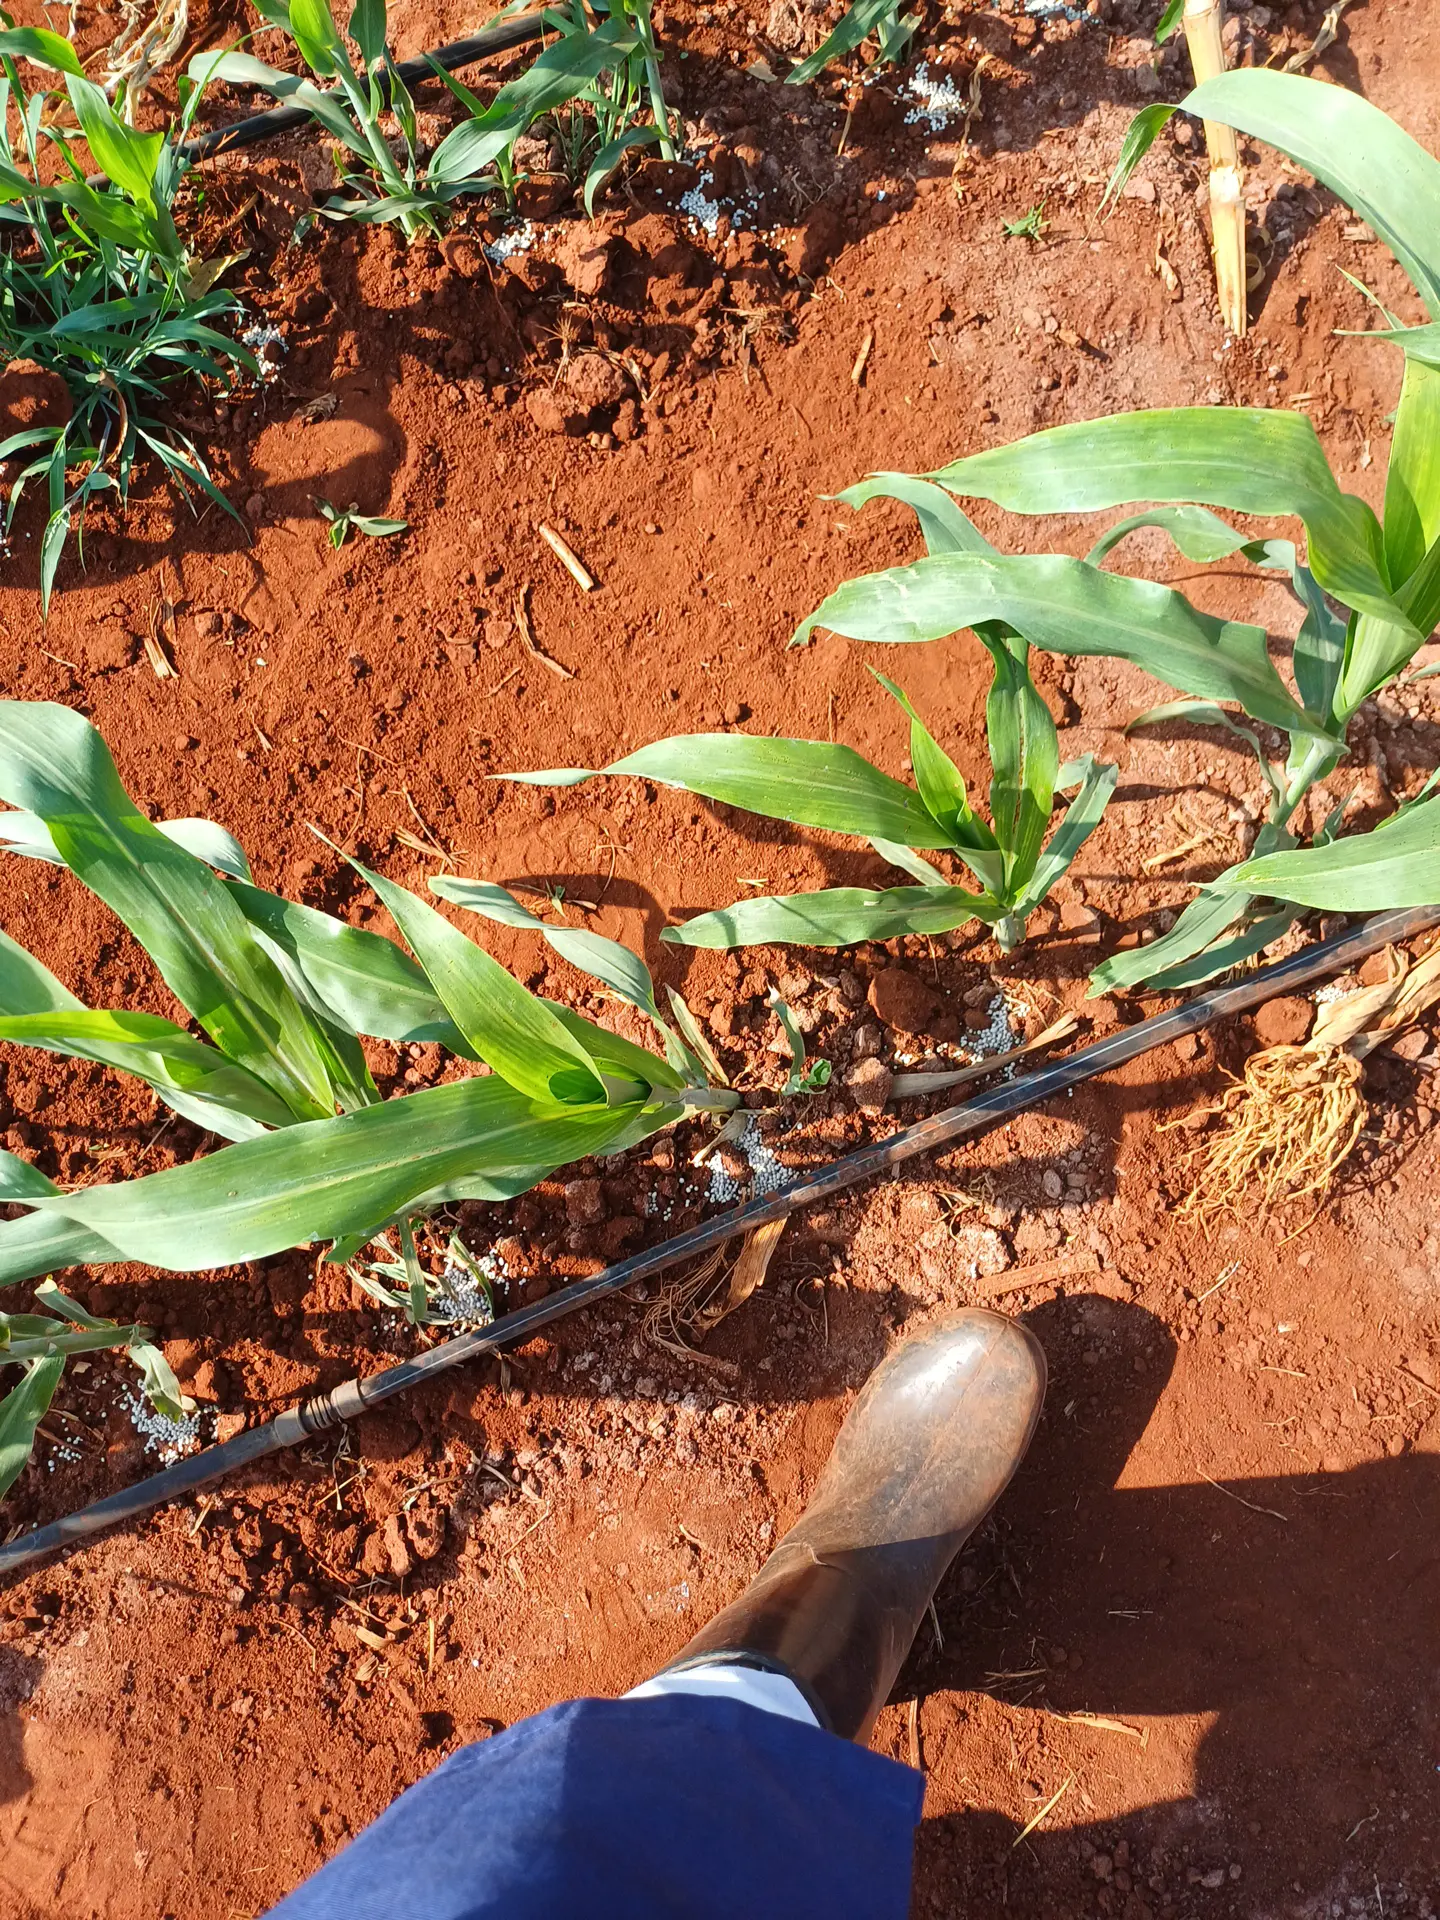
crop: sorghum
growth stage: vegetative
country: Kenya
